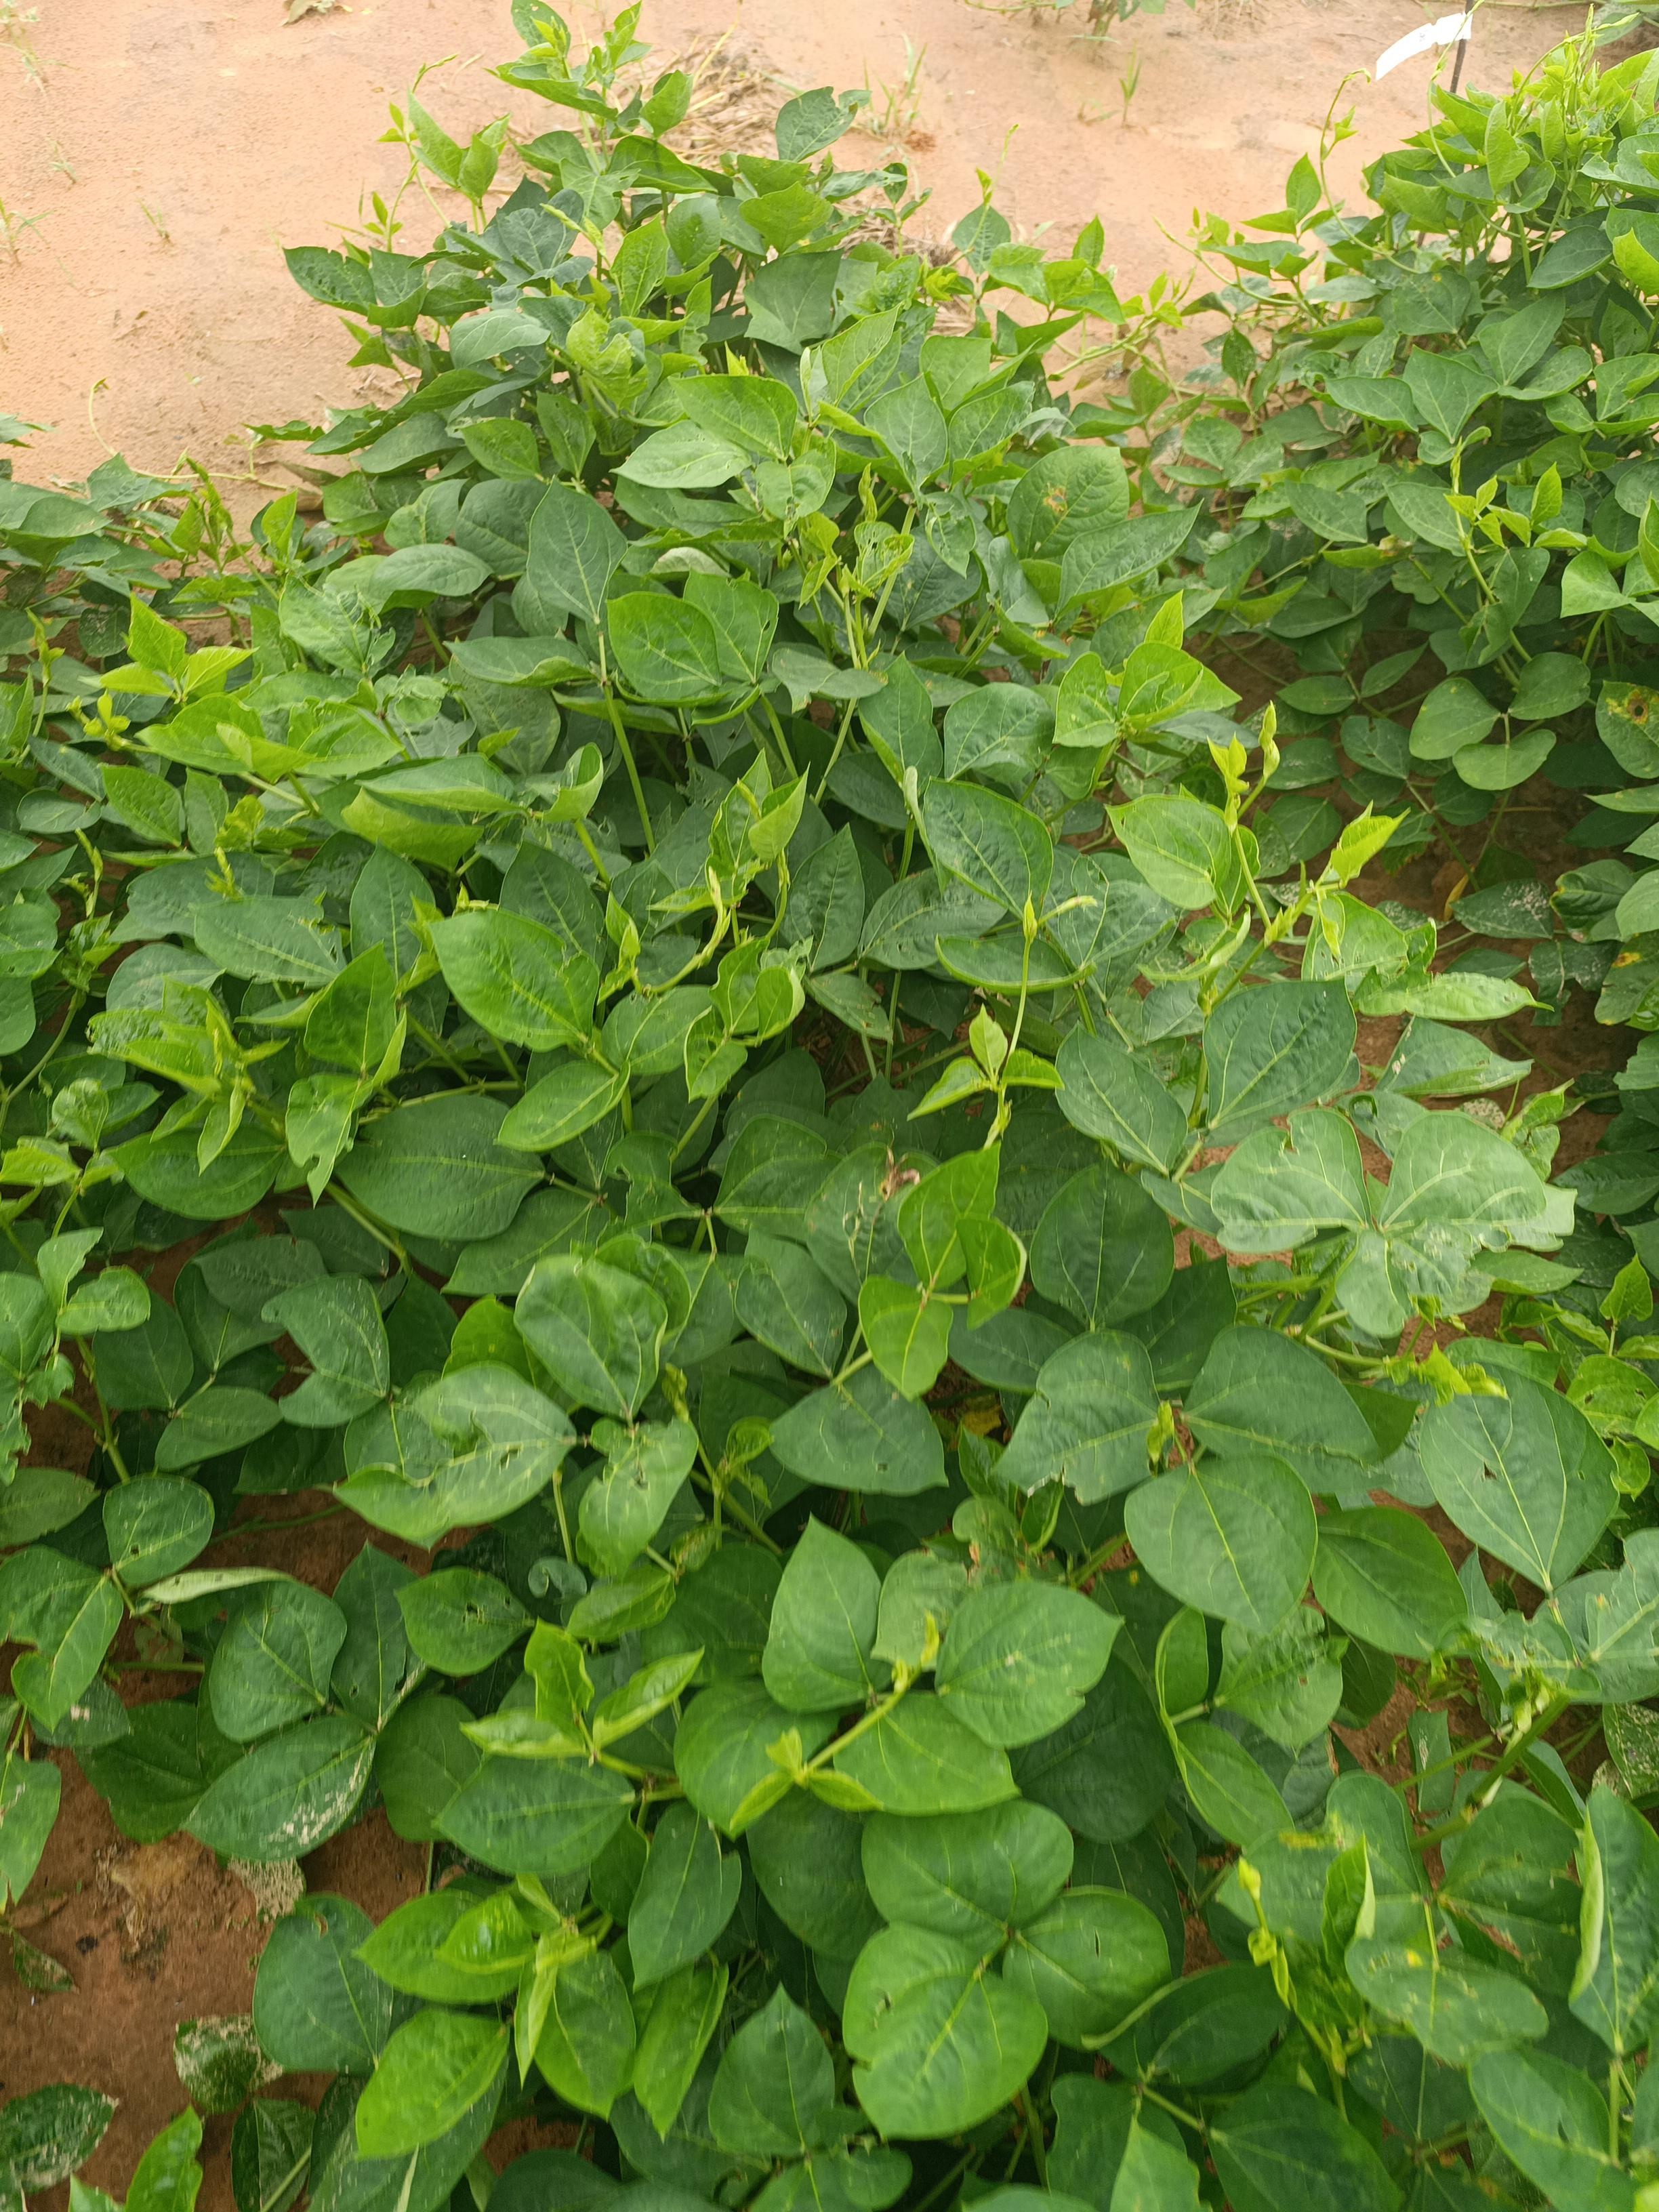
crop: cowpea
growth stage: vegetative
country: Nigeria
